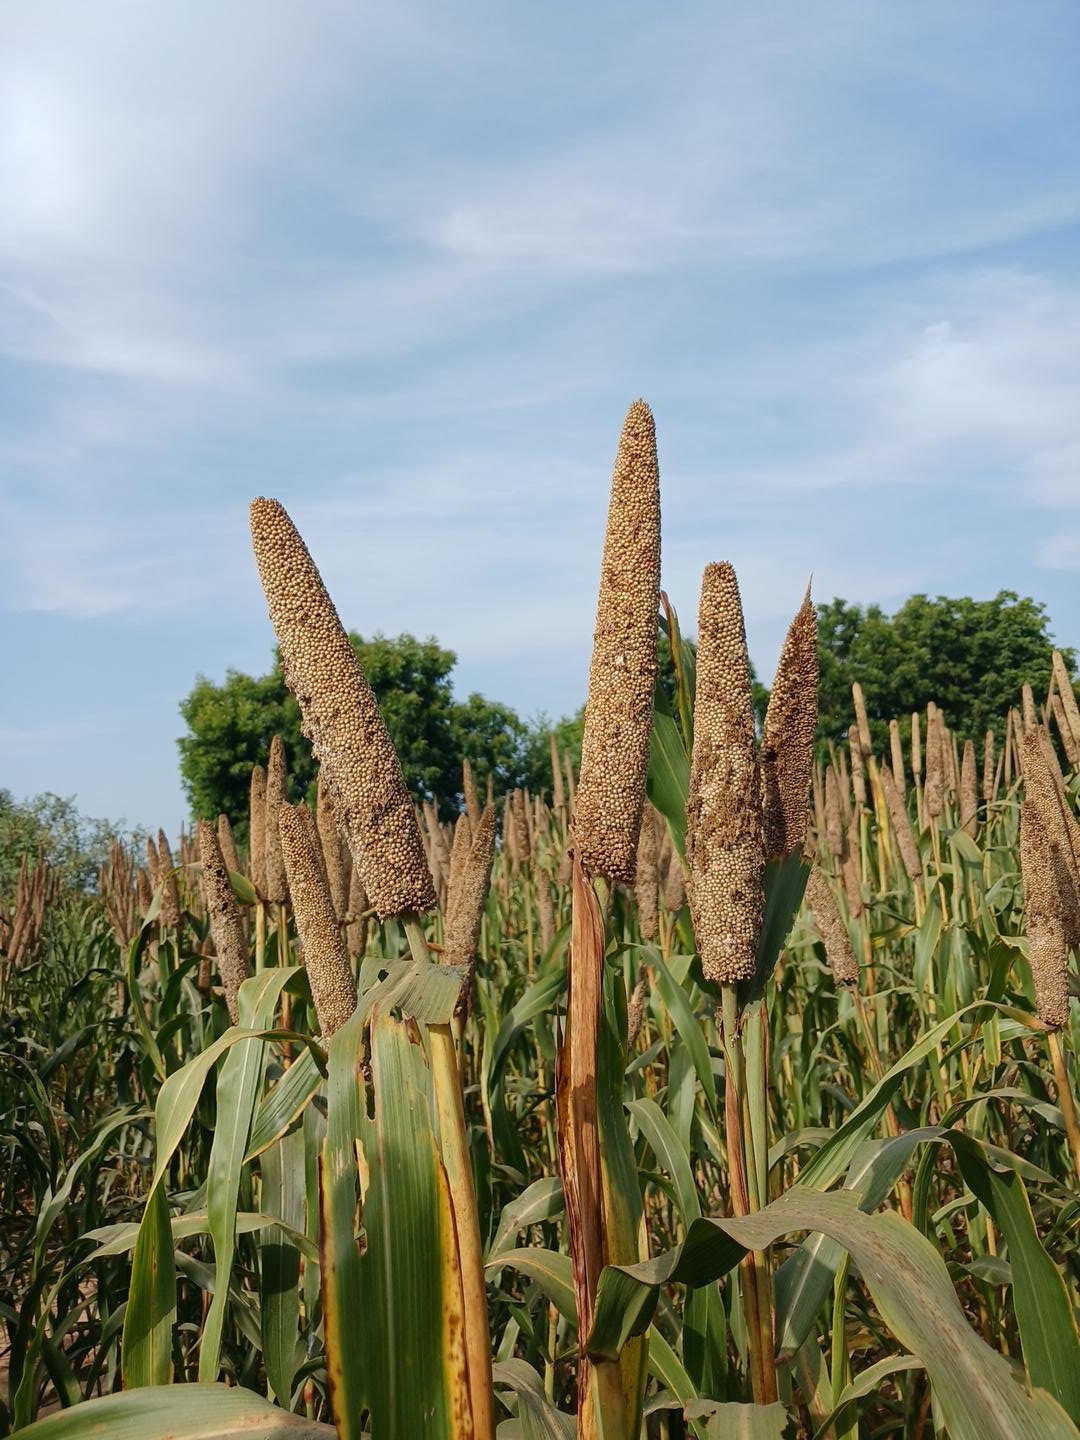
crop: pearl millet
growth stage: maturity
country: Senegal
